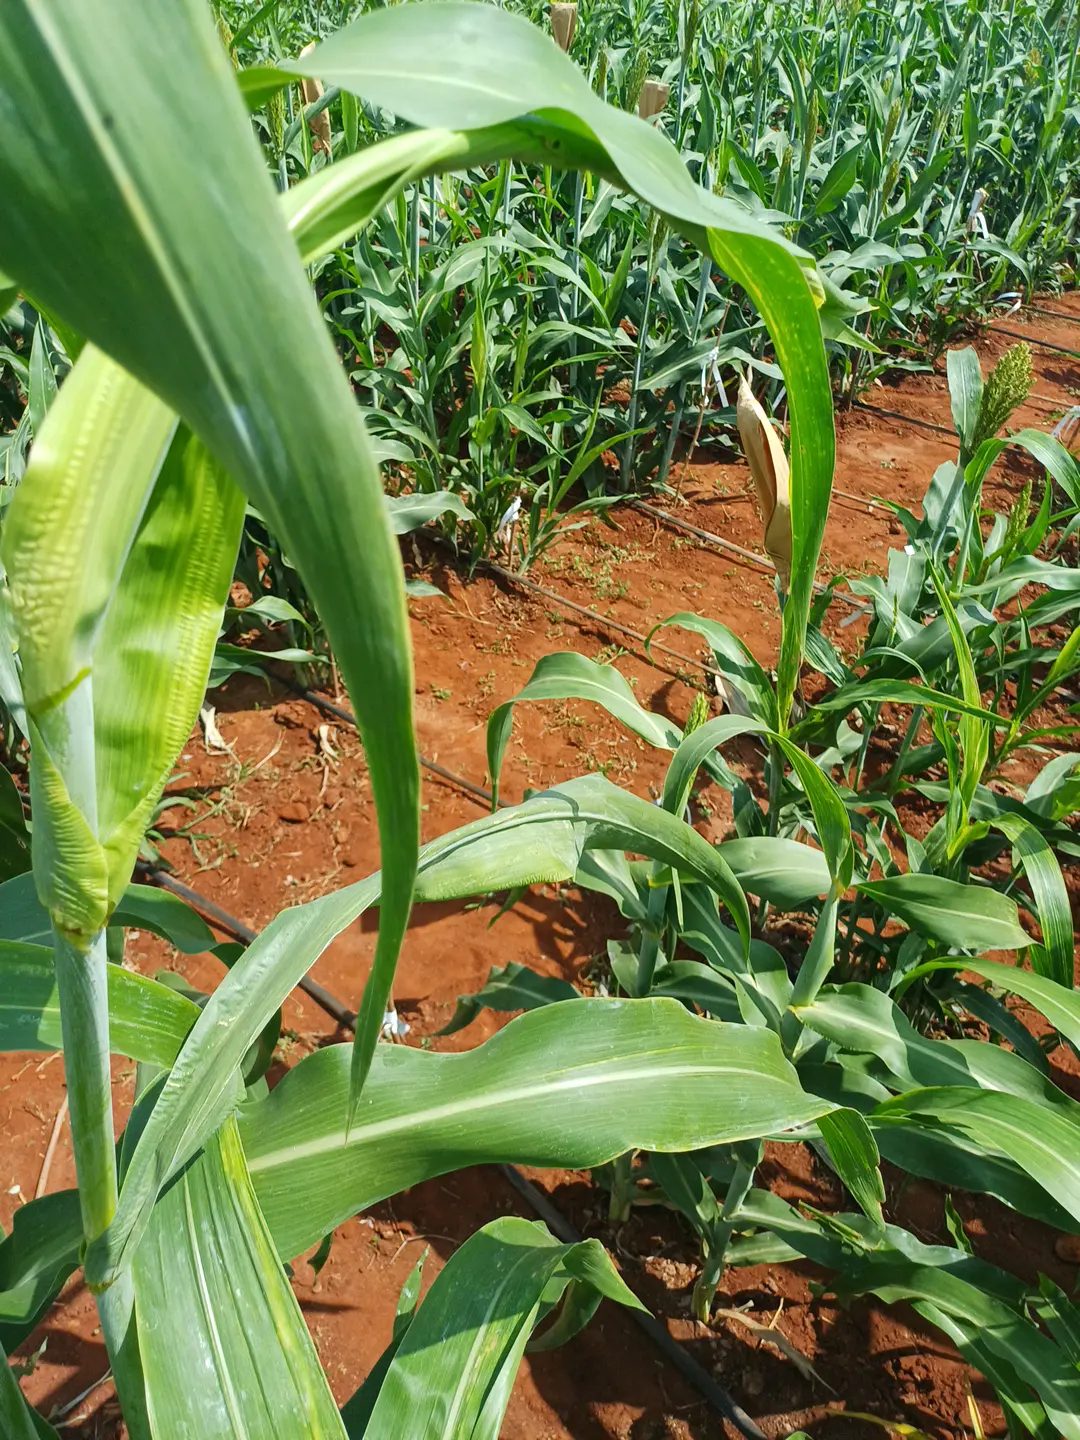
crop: sorghum
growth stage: vegetative
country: Kenya
